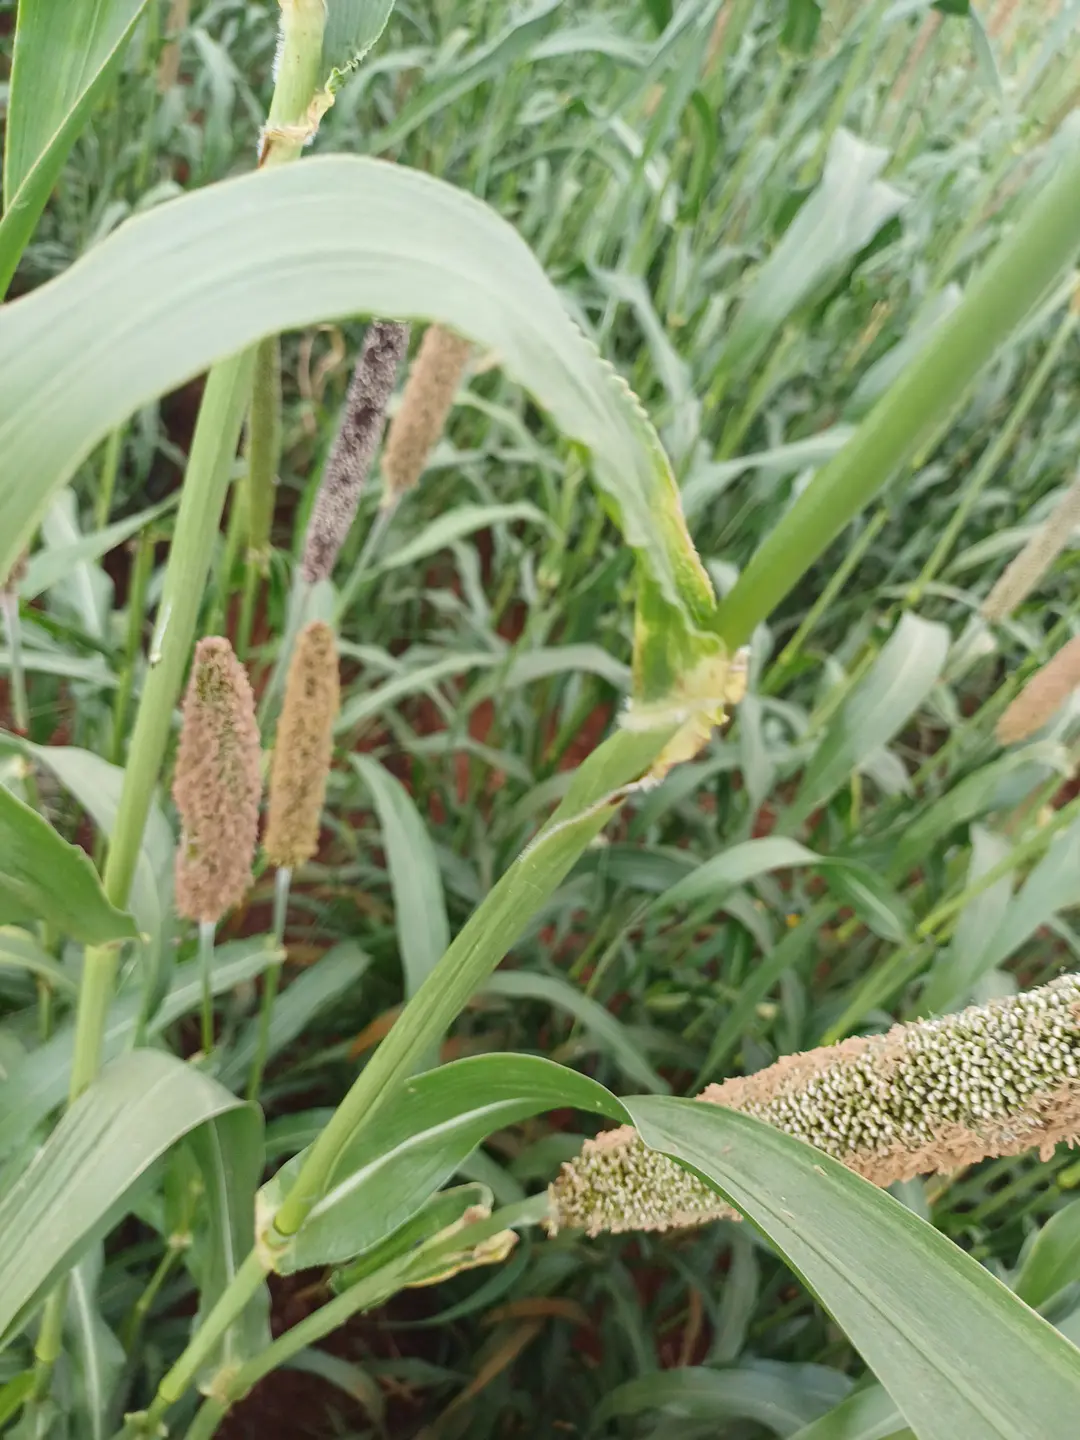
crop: pearl millet
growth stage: flowering
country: Kenya
